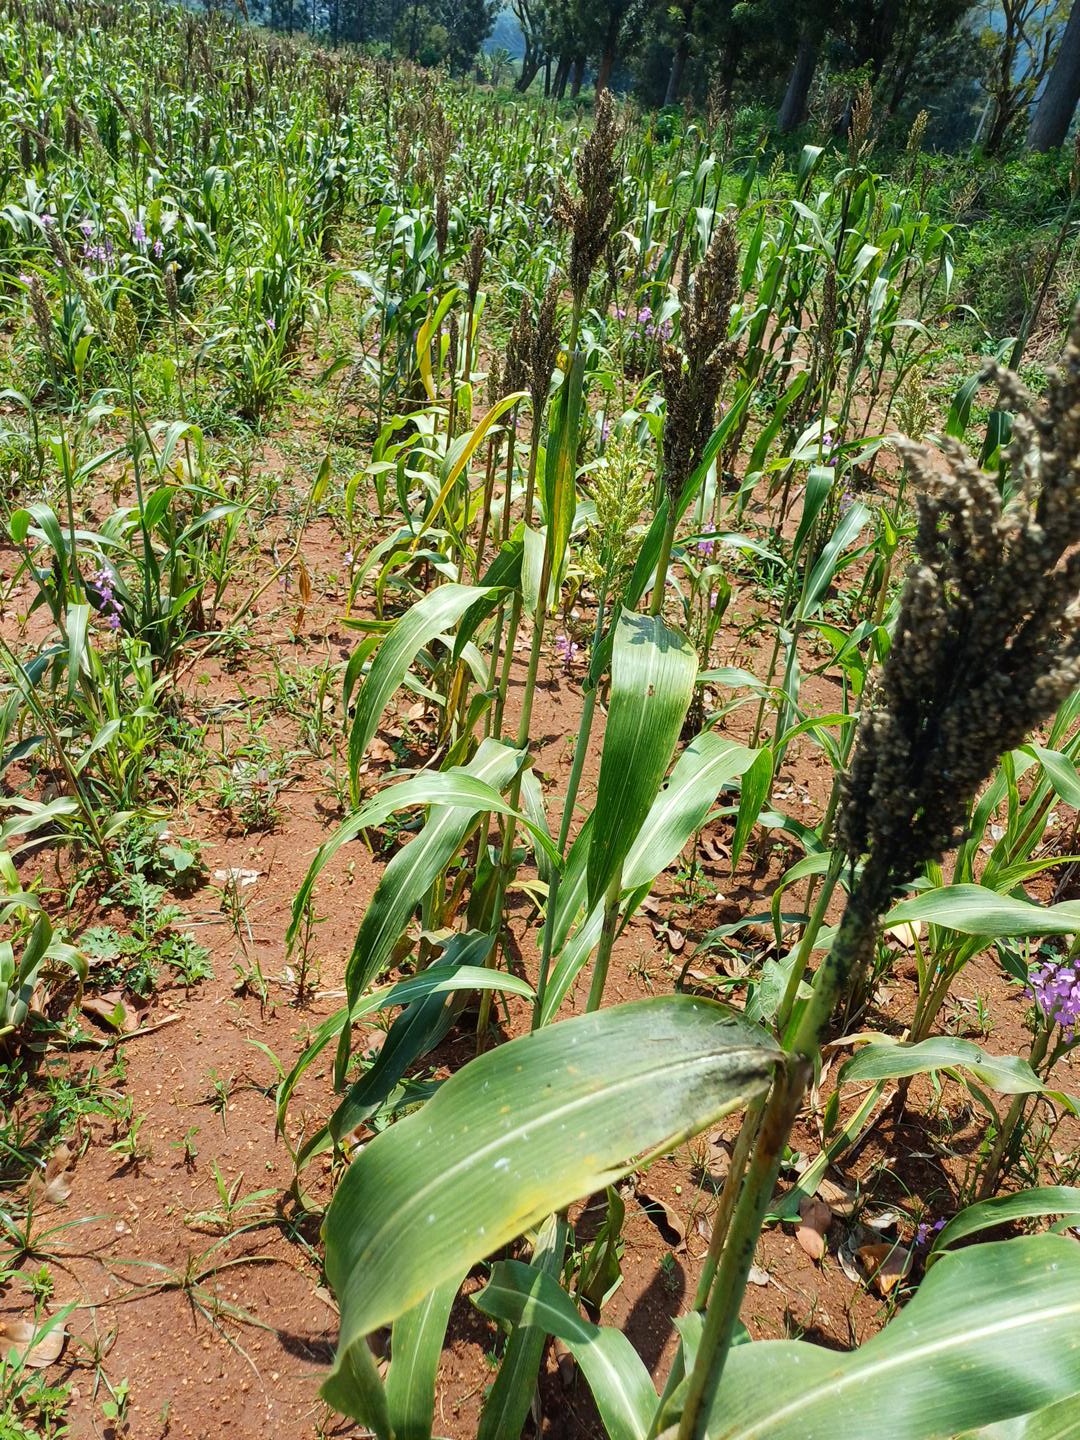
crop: sorghum
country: Kenya
